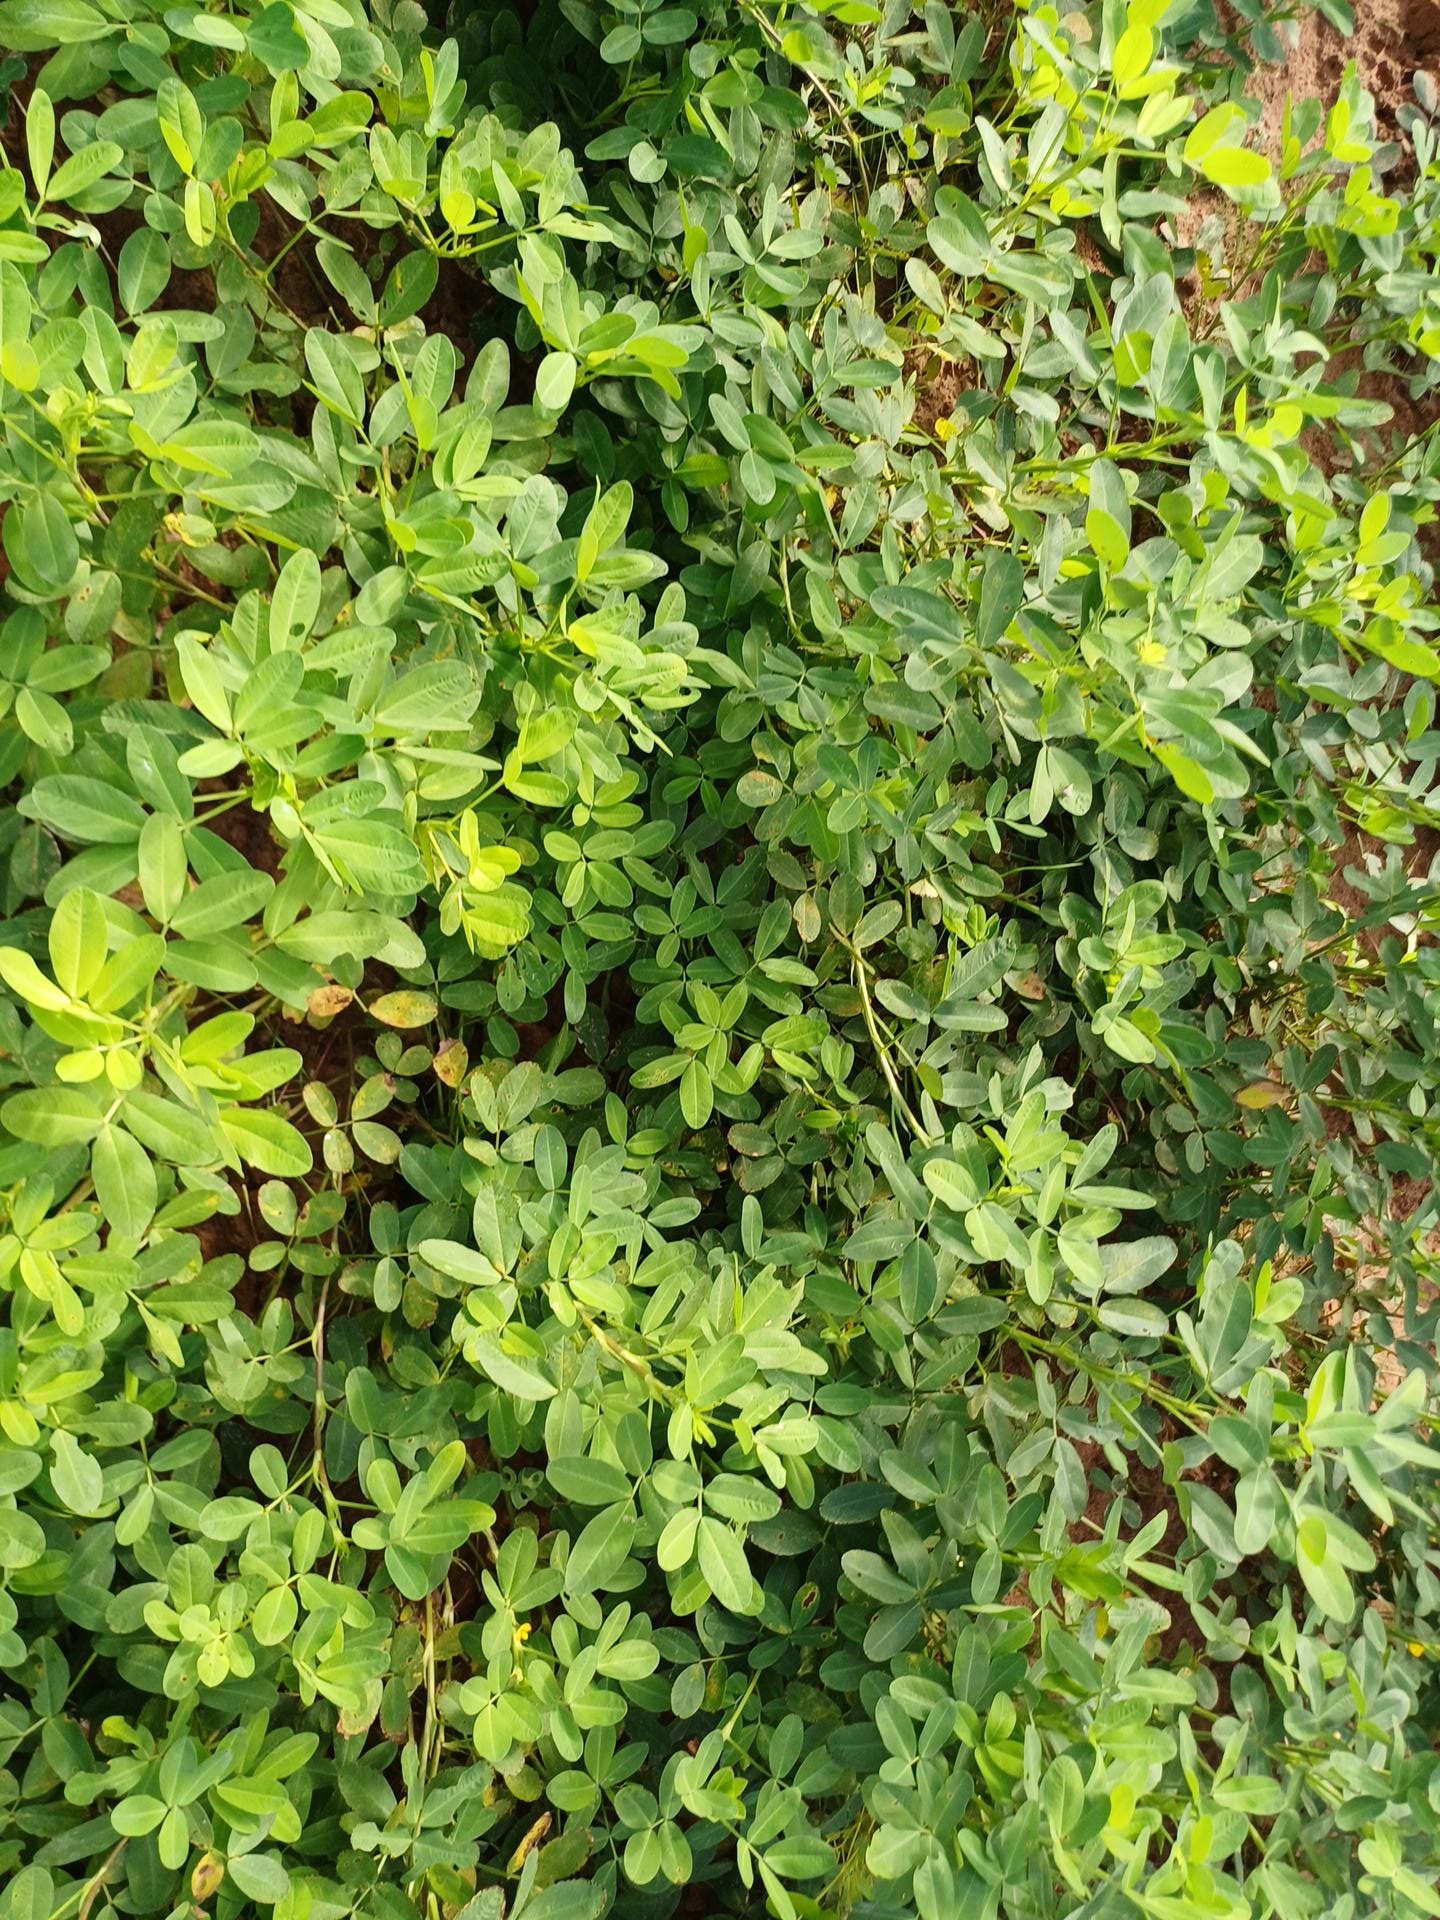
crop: groundnut
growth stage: flowering
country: Senegal
